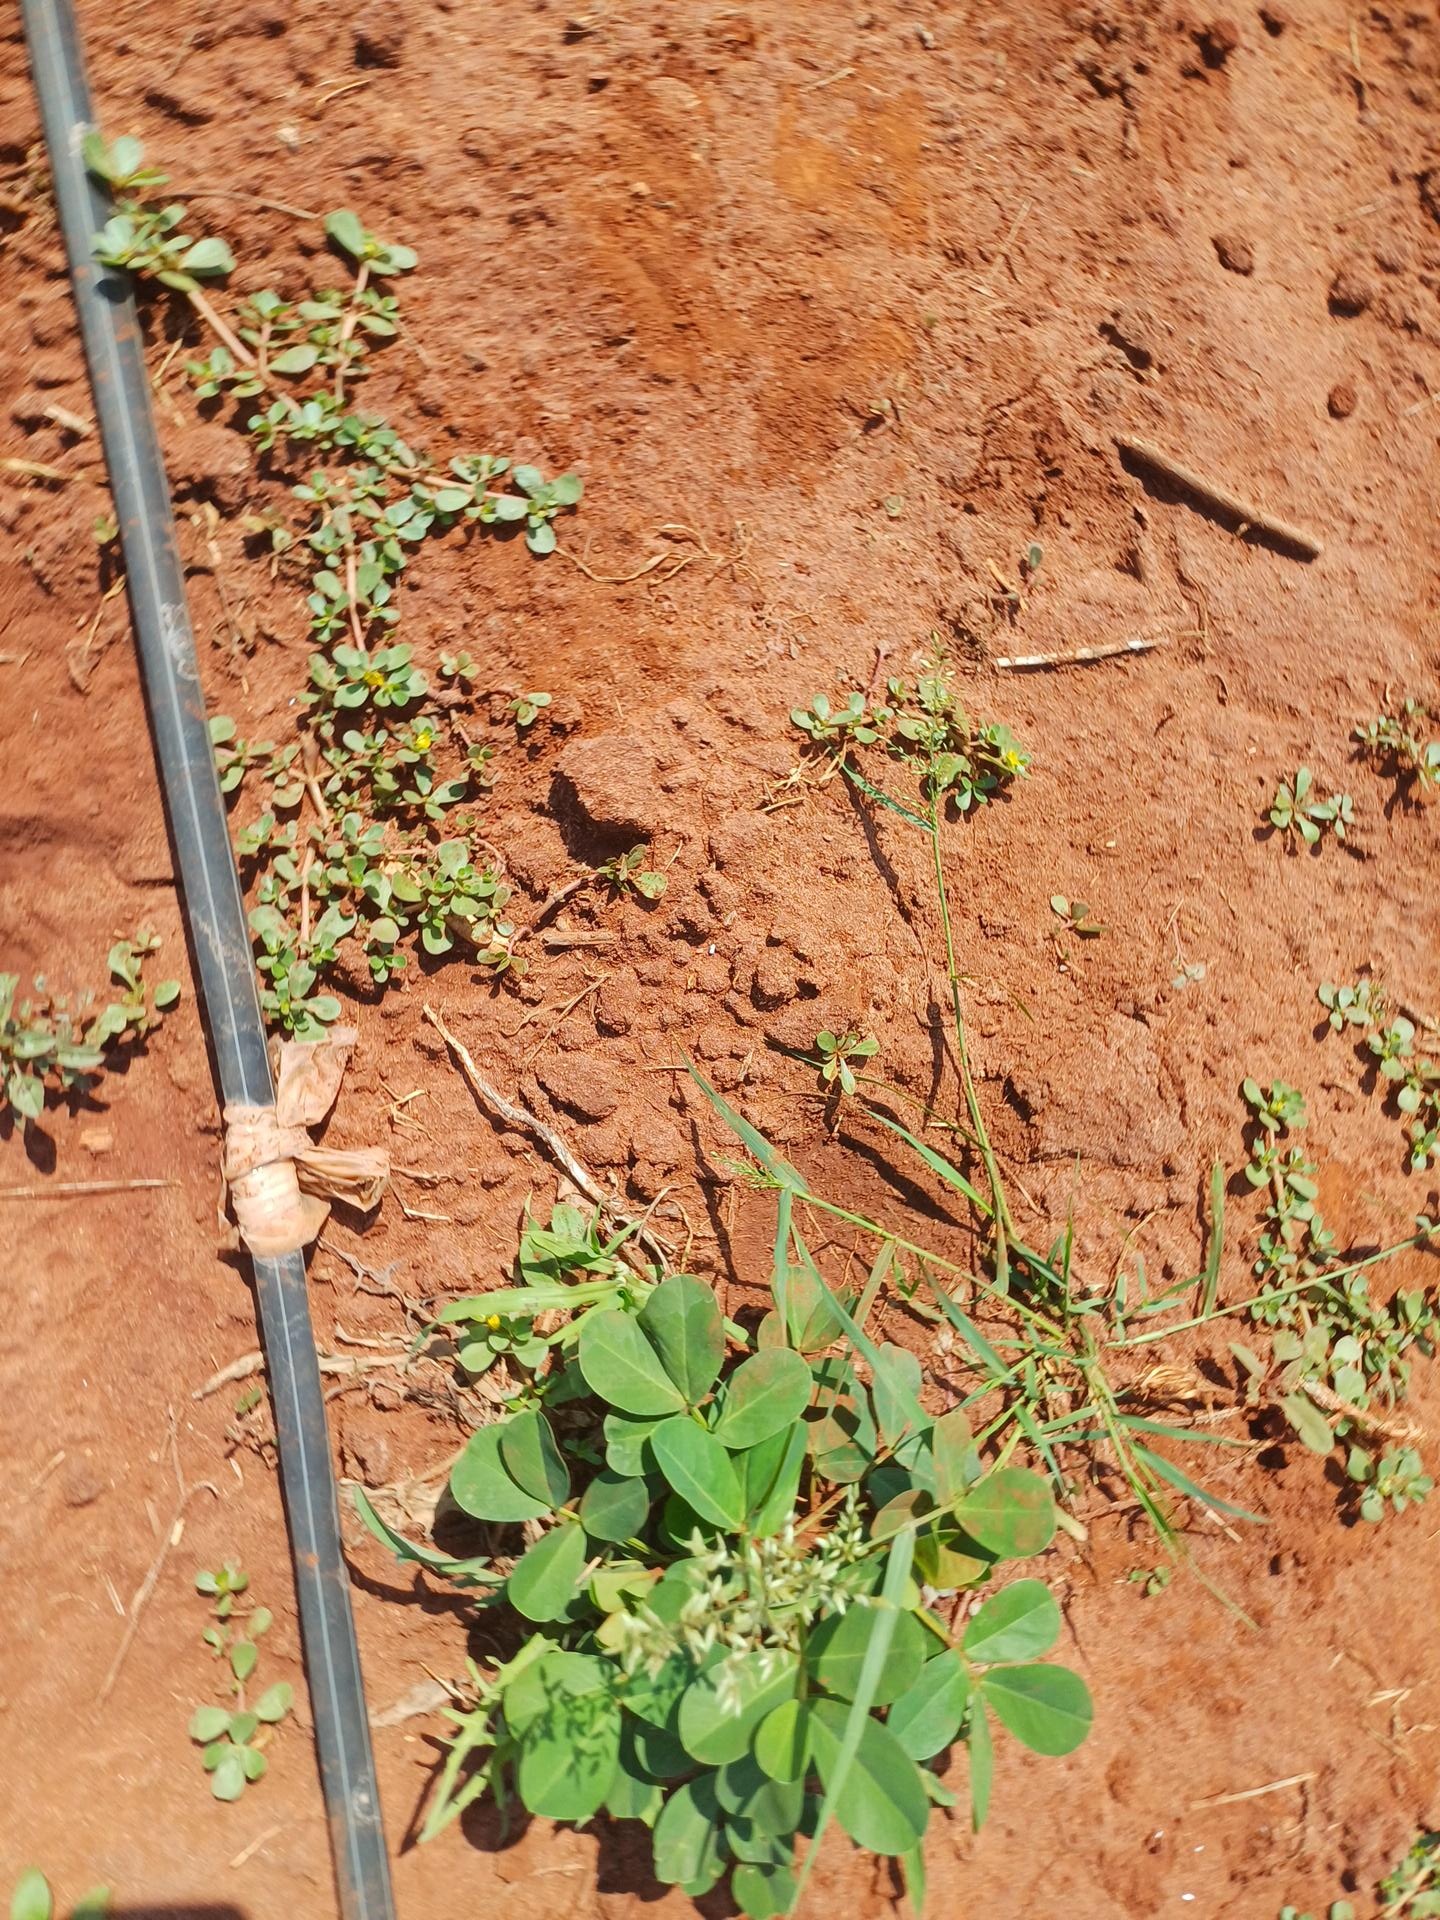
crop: groundnut
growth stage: vegetative
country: Kenya
